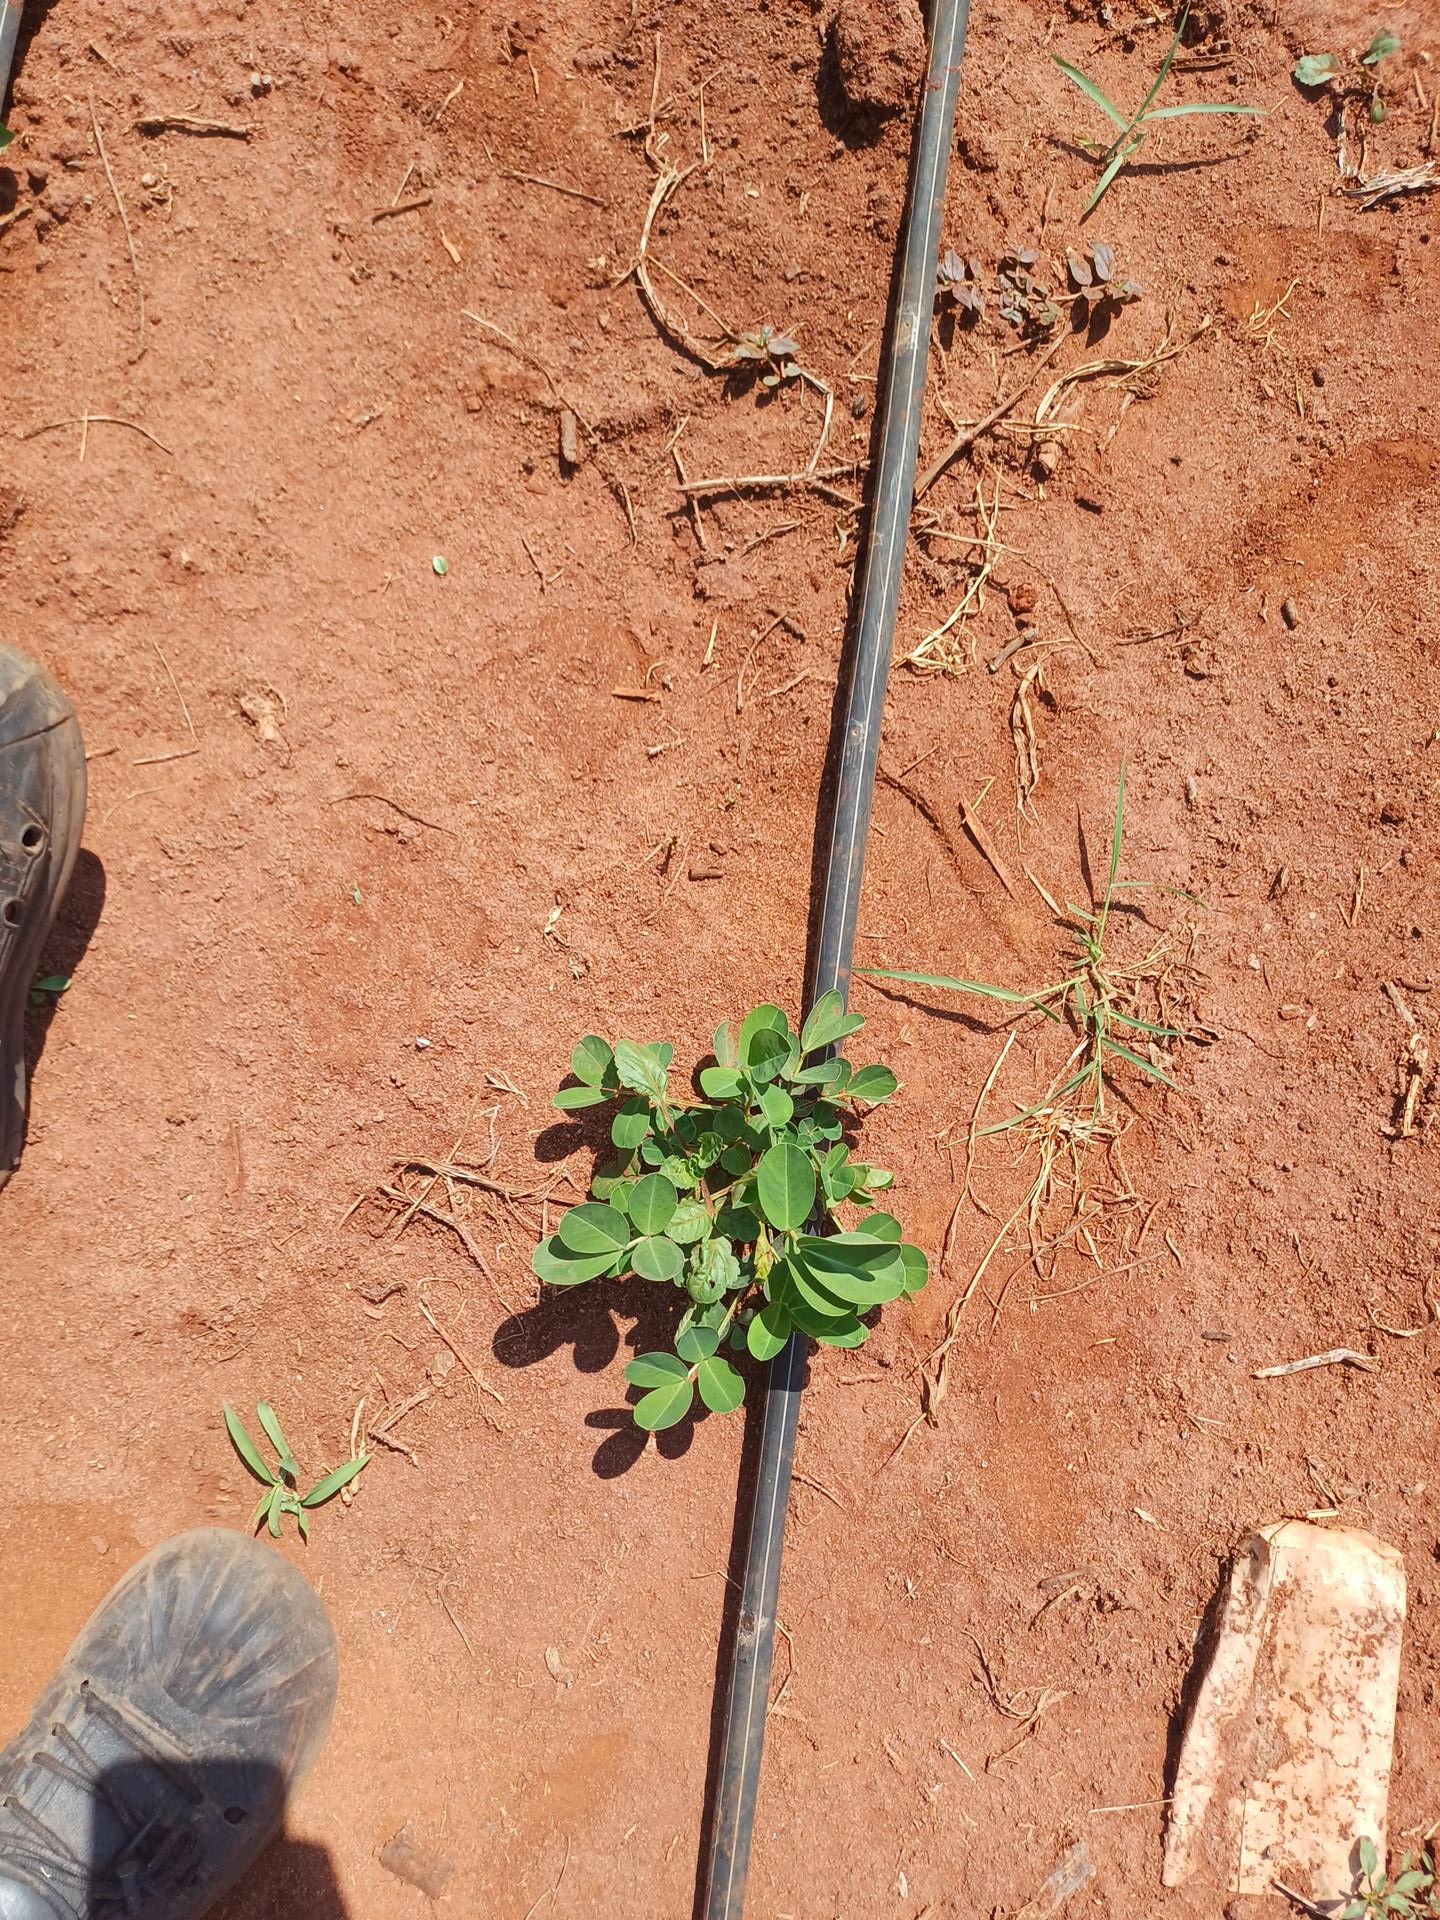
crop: groundnut
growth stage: vegetative
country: Kenya
